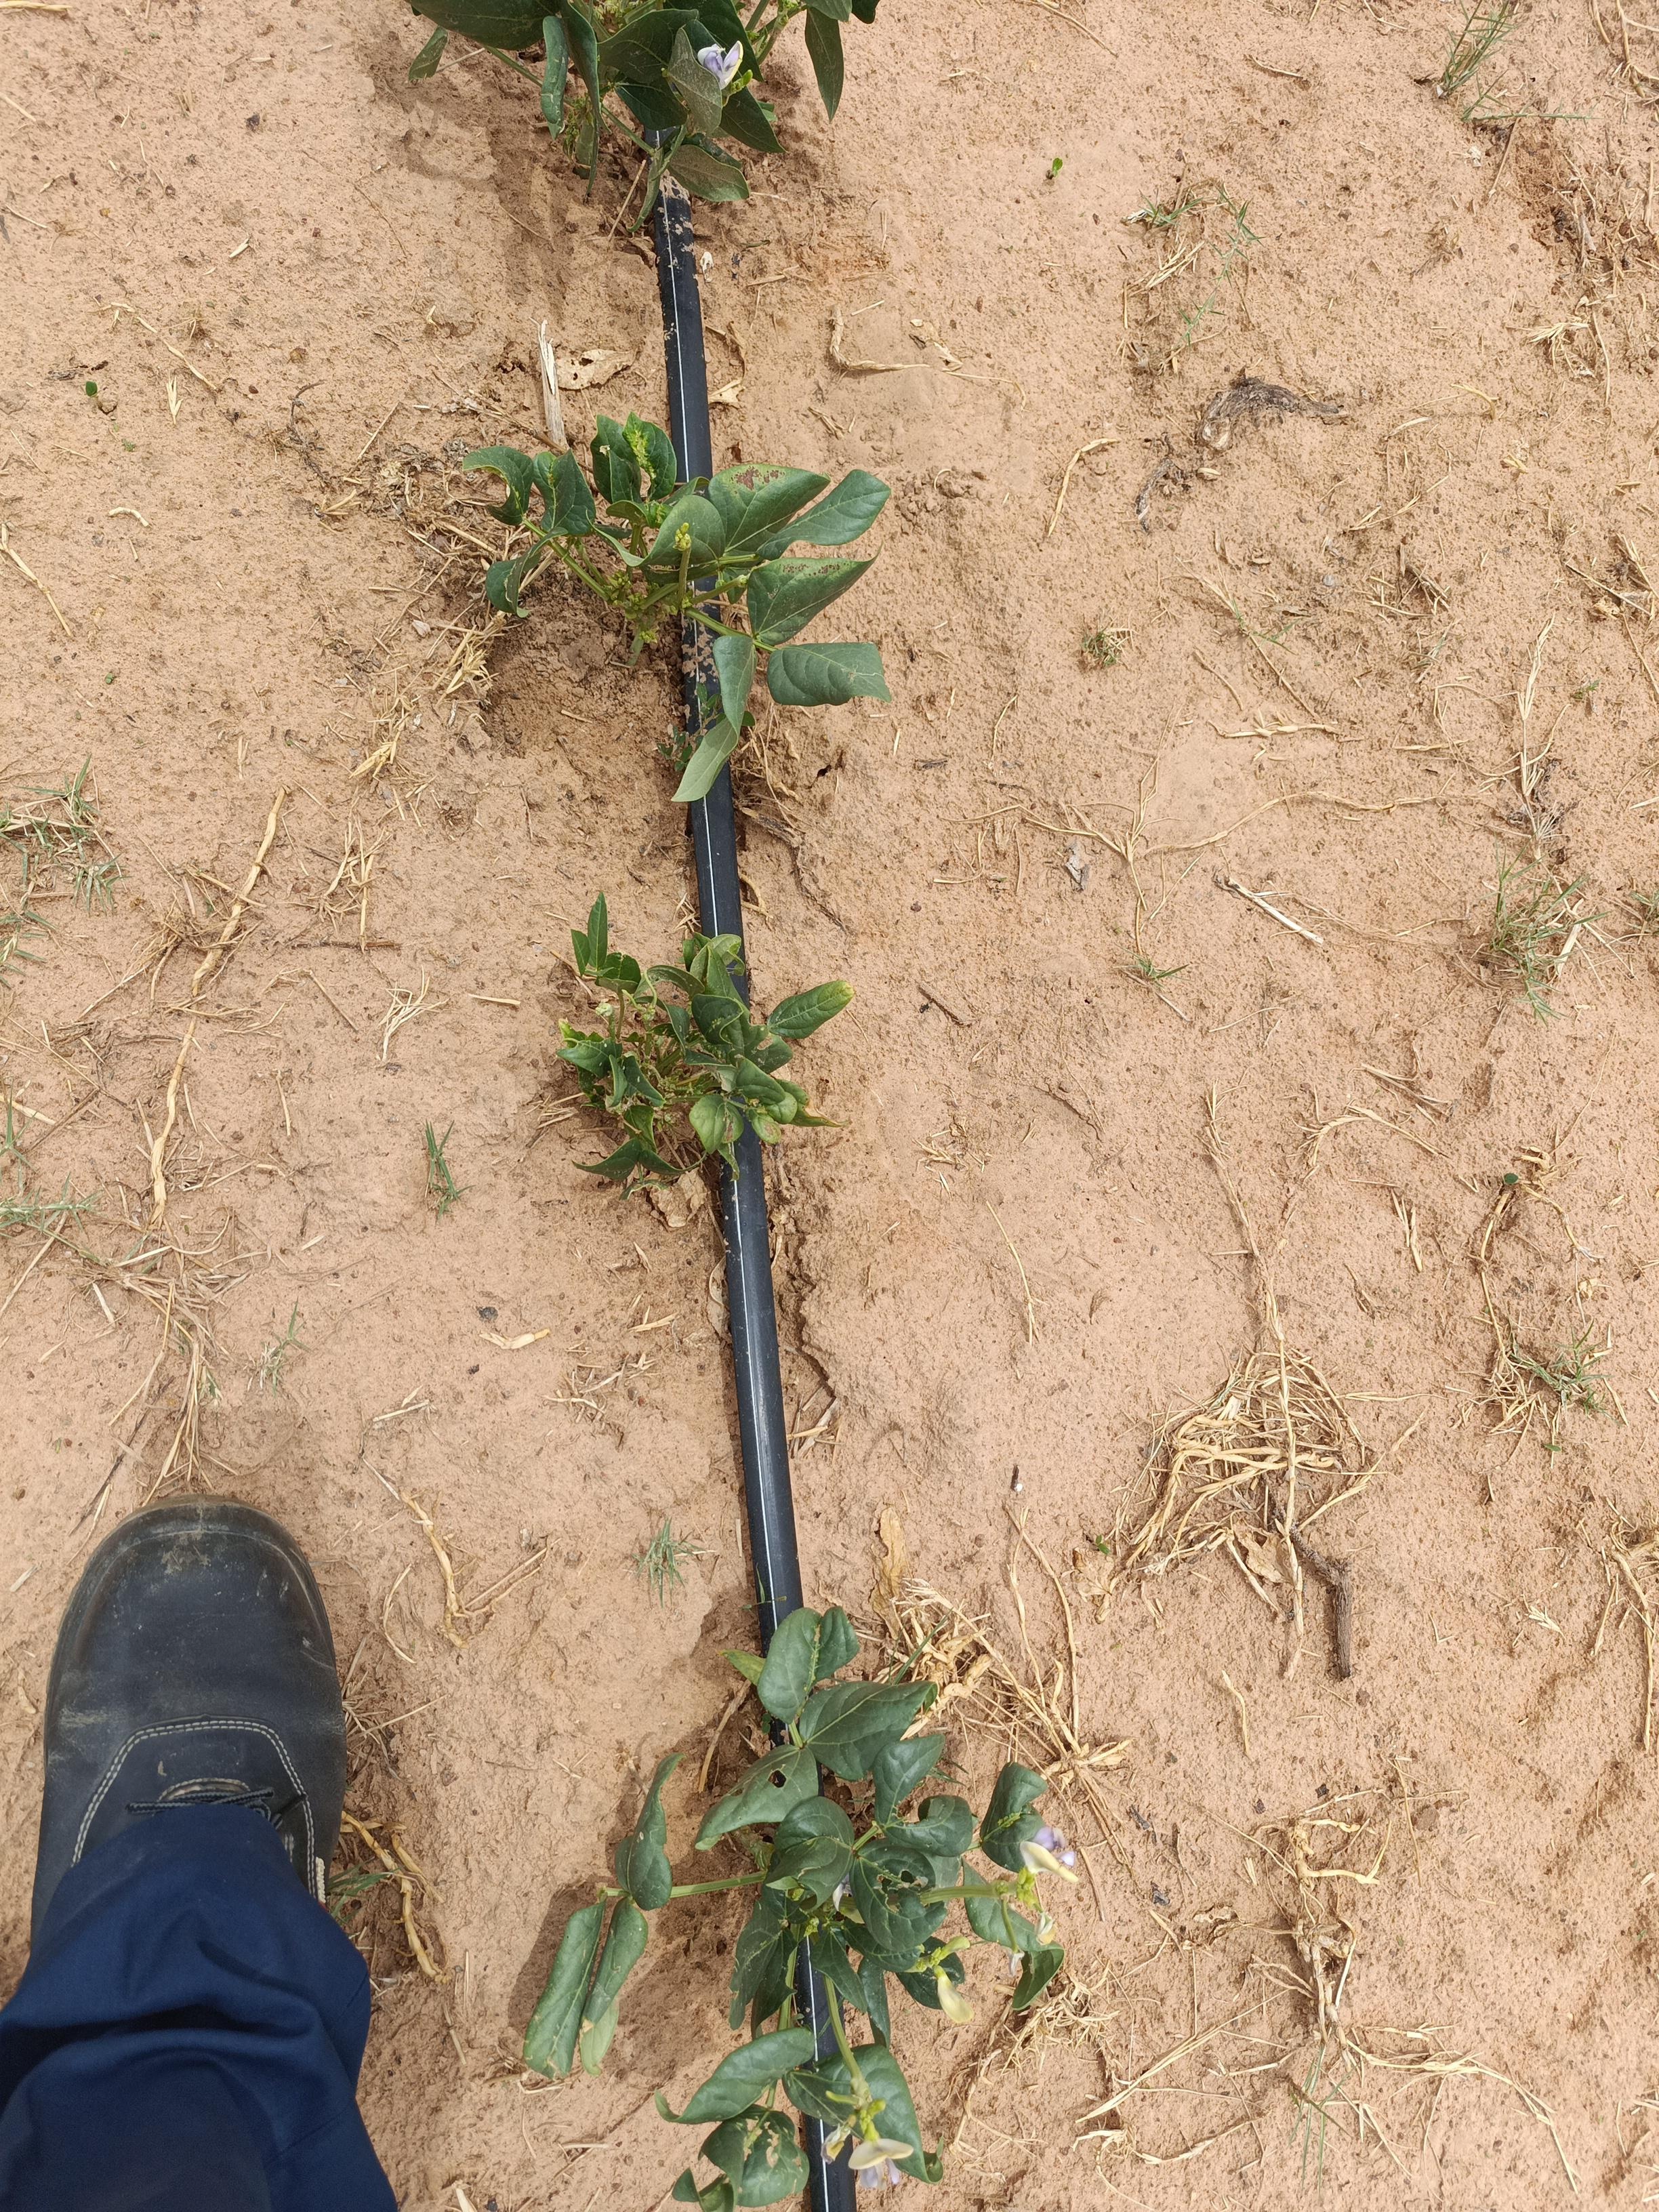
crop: cowpea
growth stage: flowering
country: Nigeria
